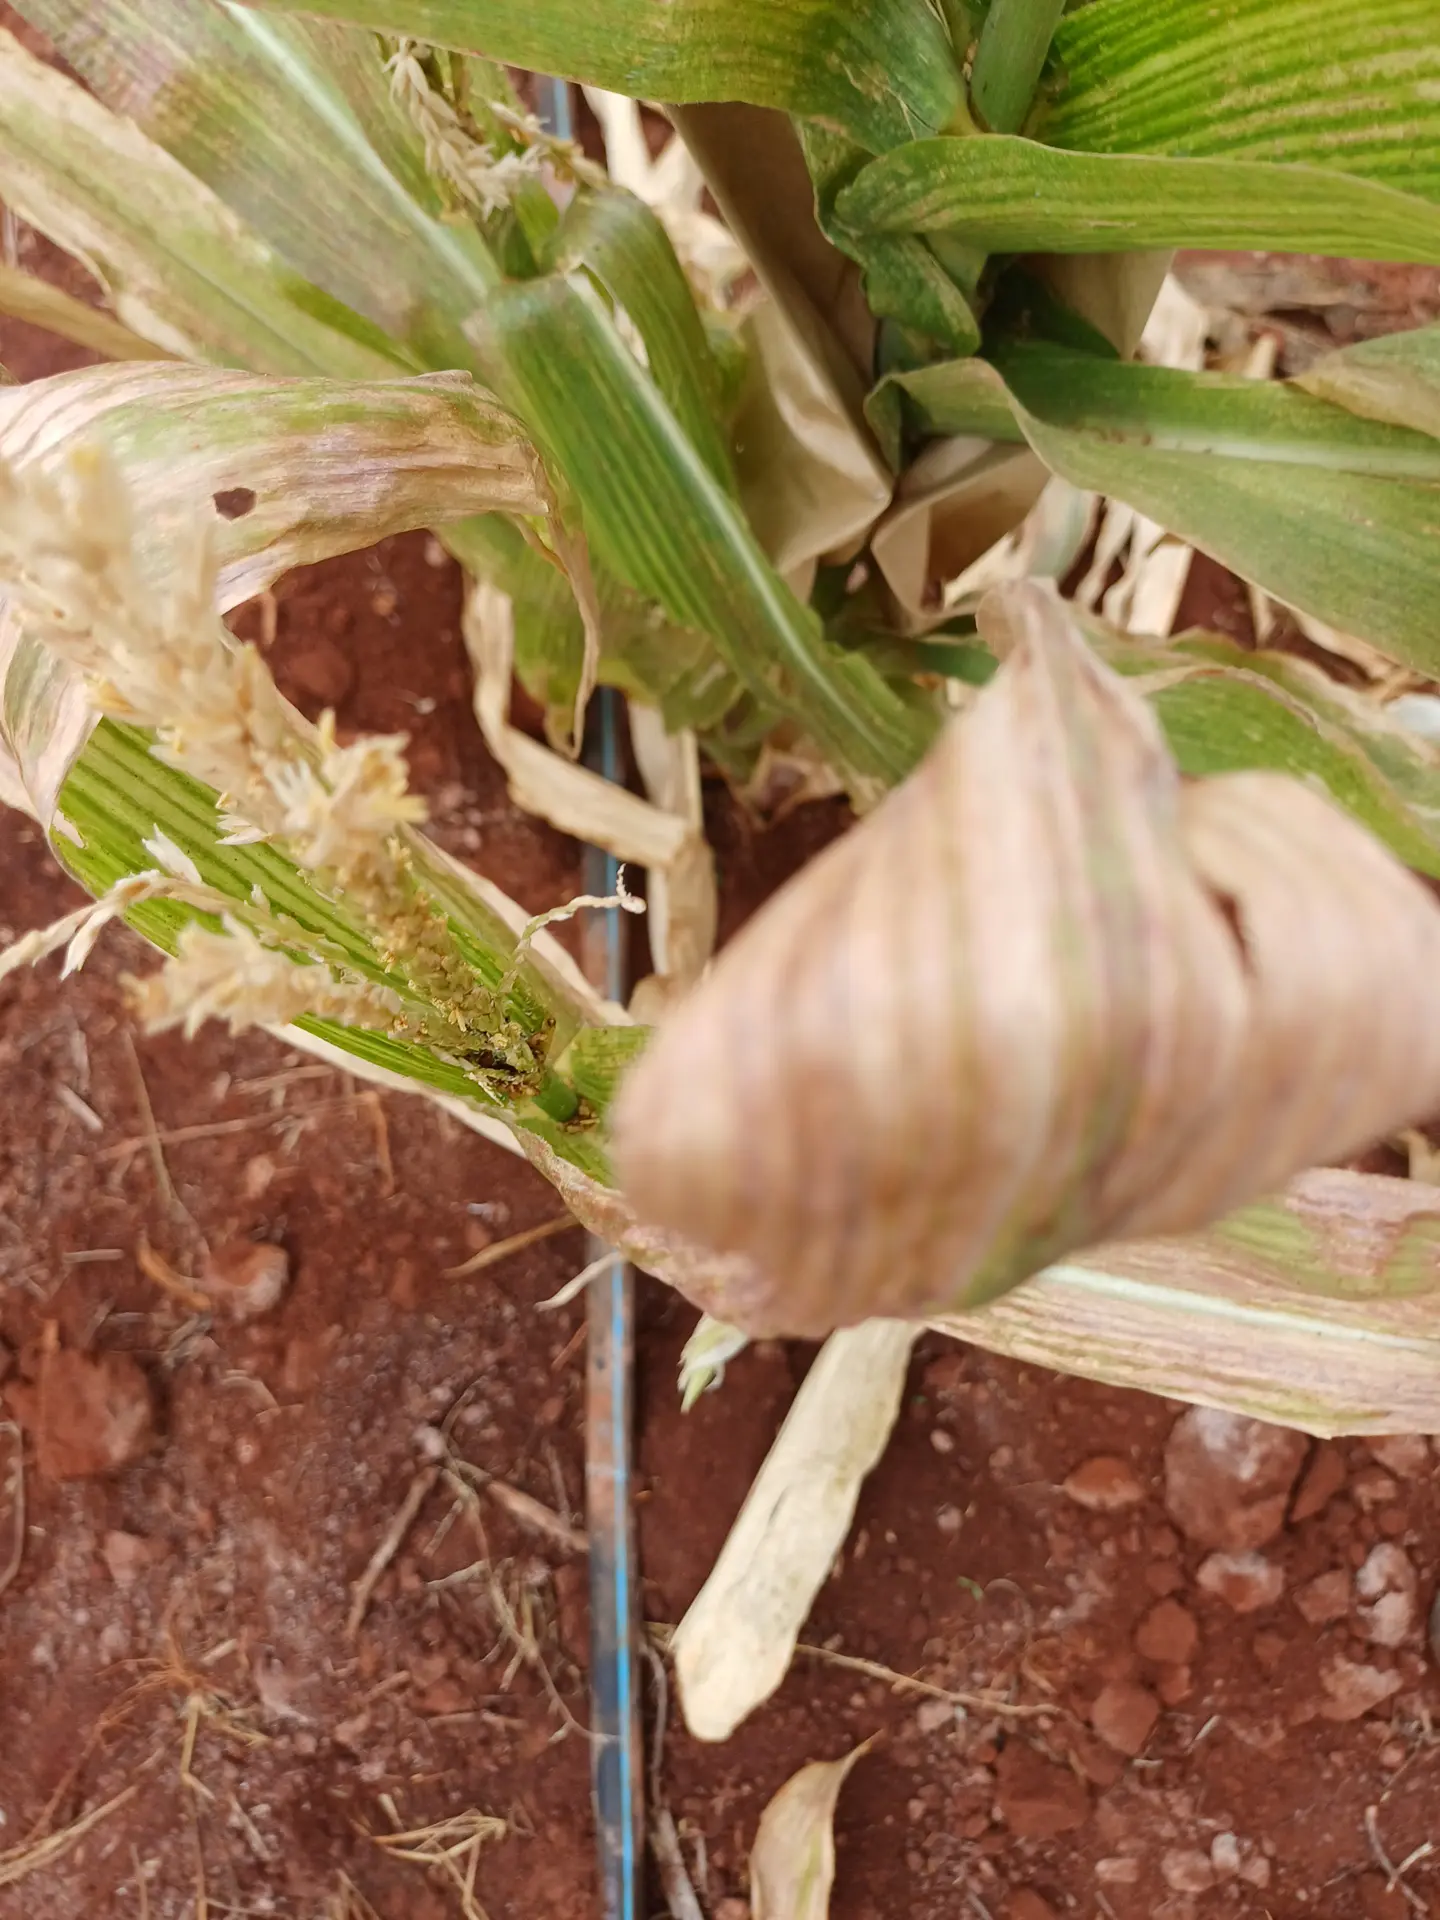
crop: maize
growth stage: flowering
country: Kenya
